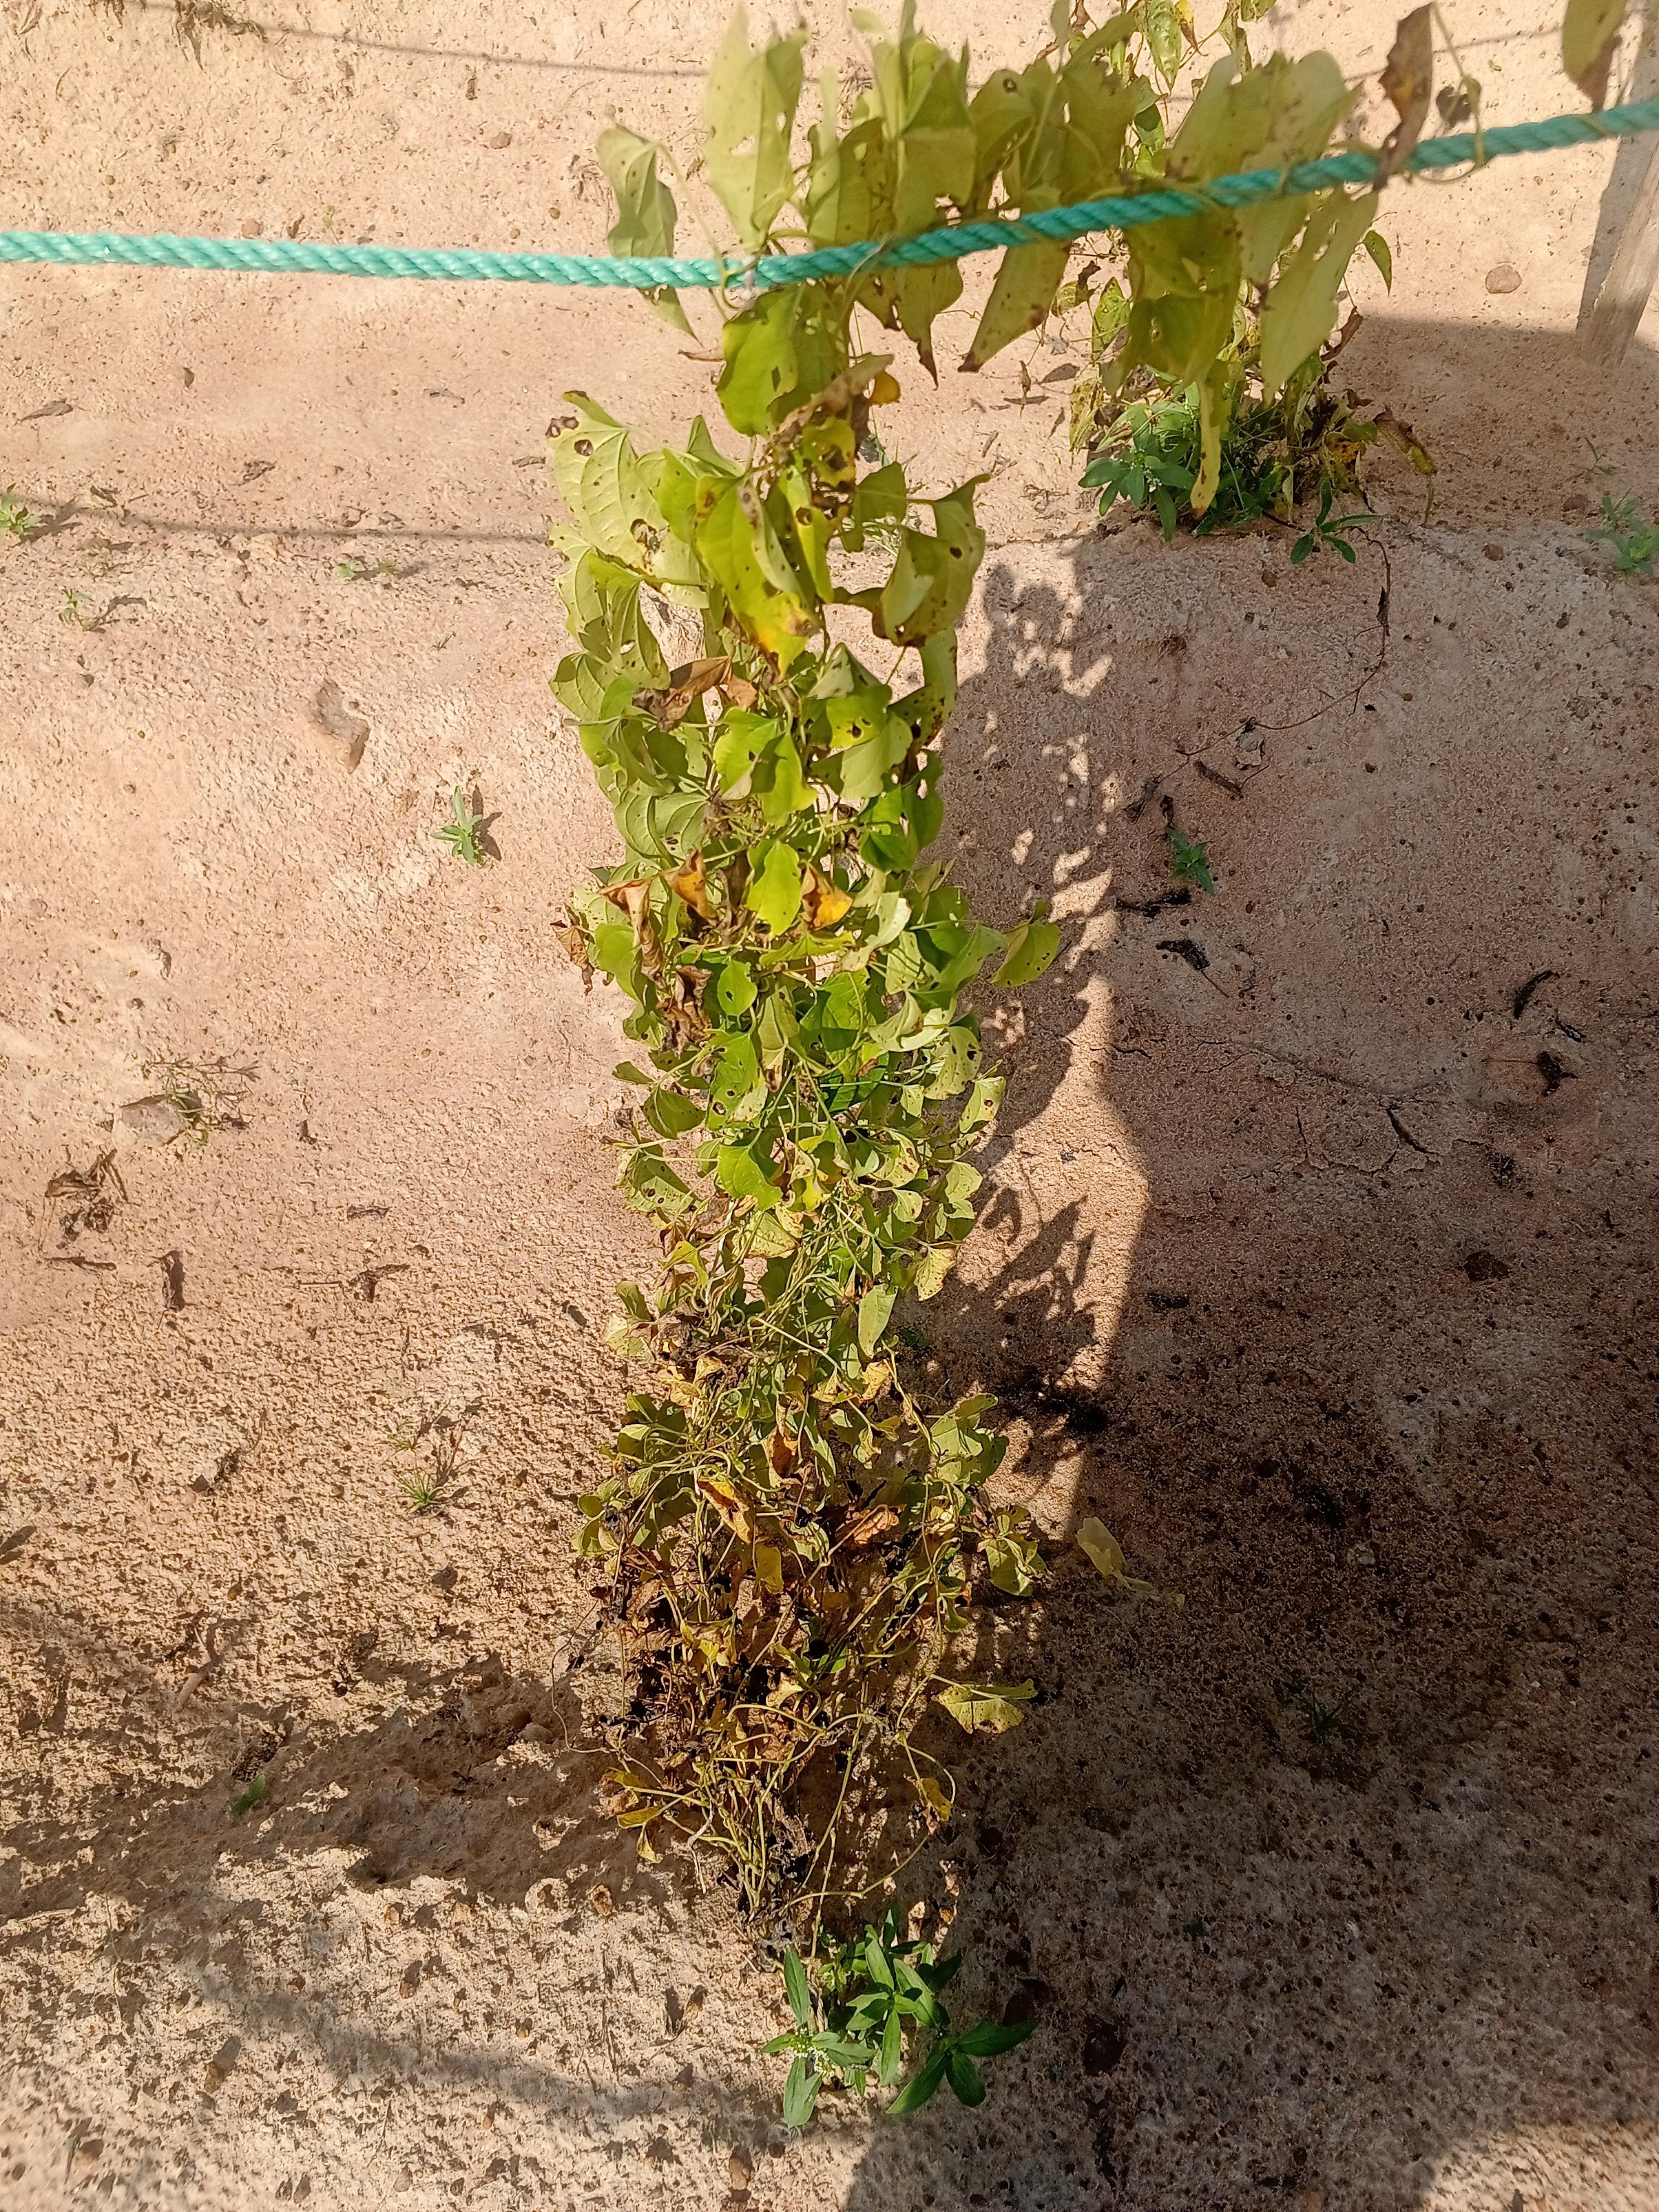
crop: yam
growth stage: maturity
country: Nigeria
